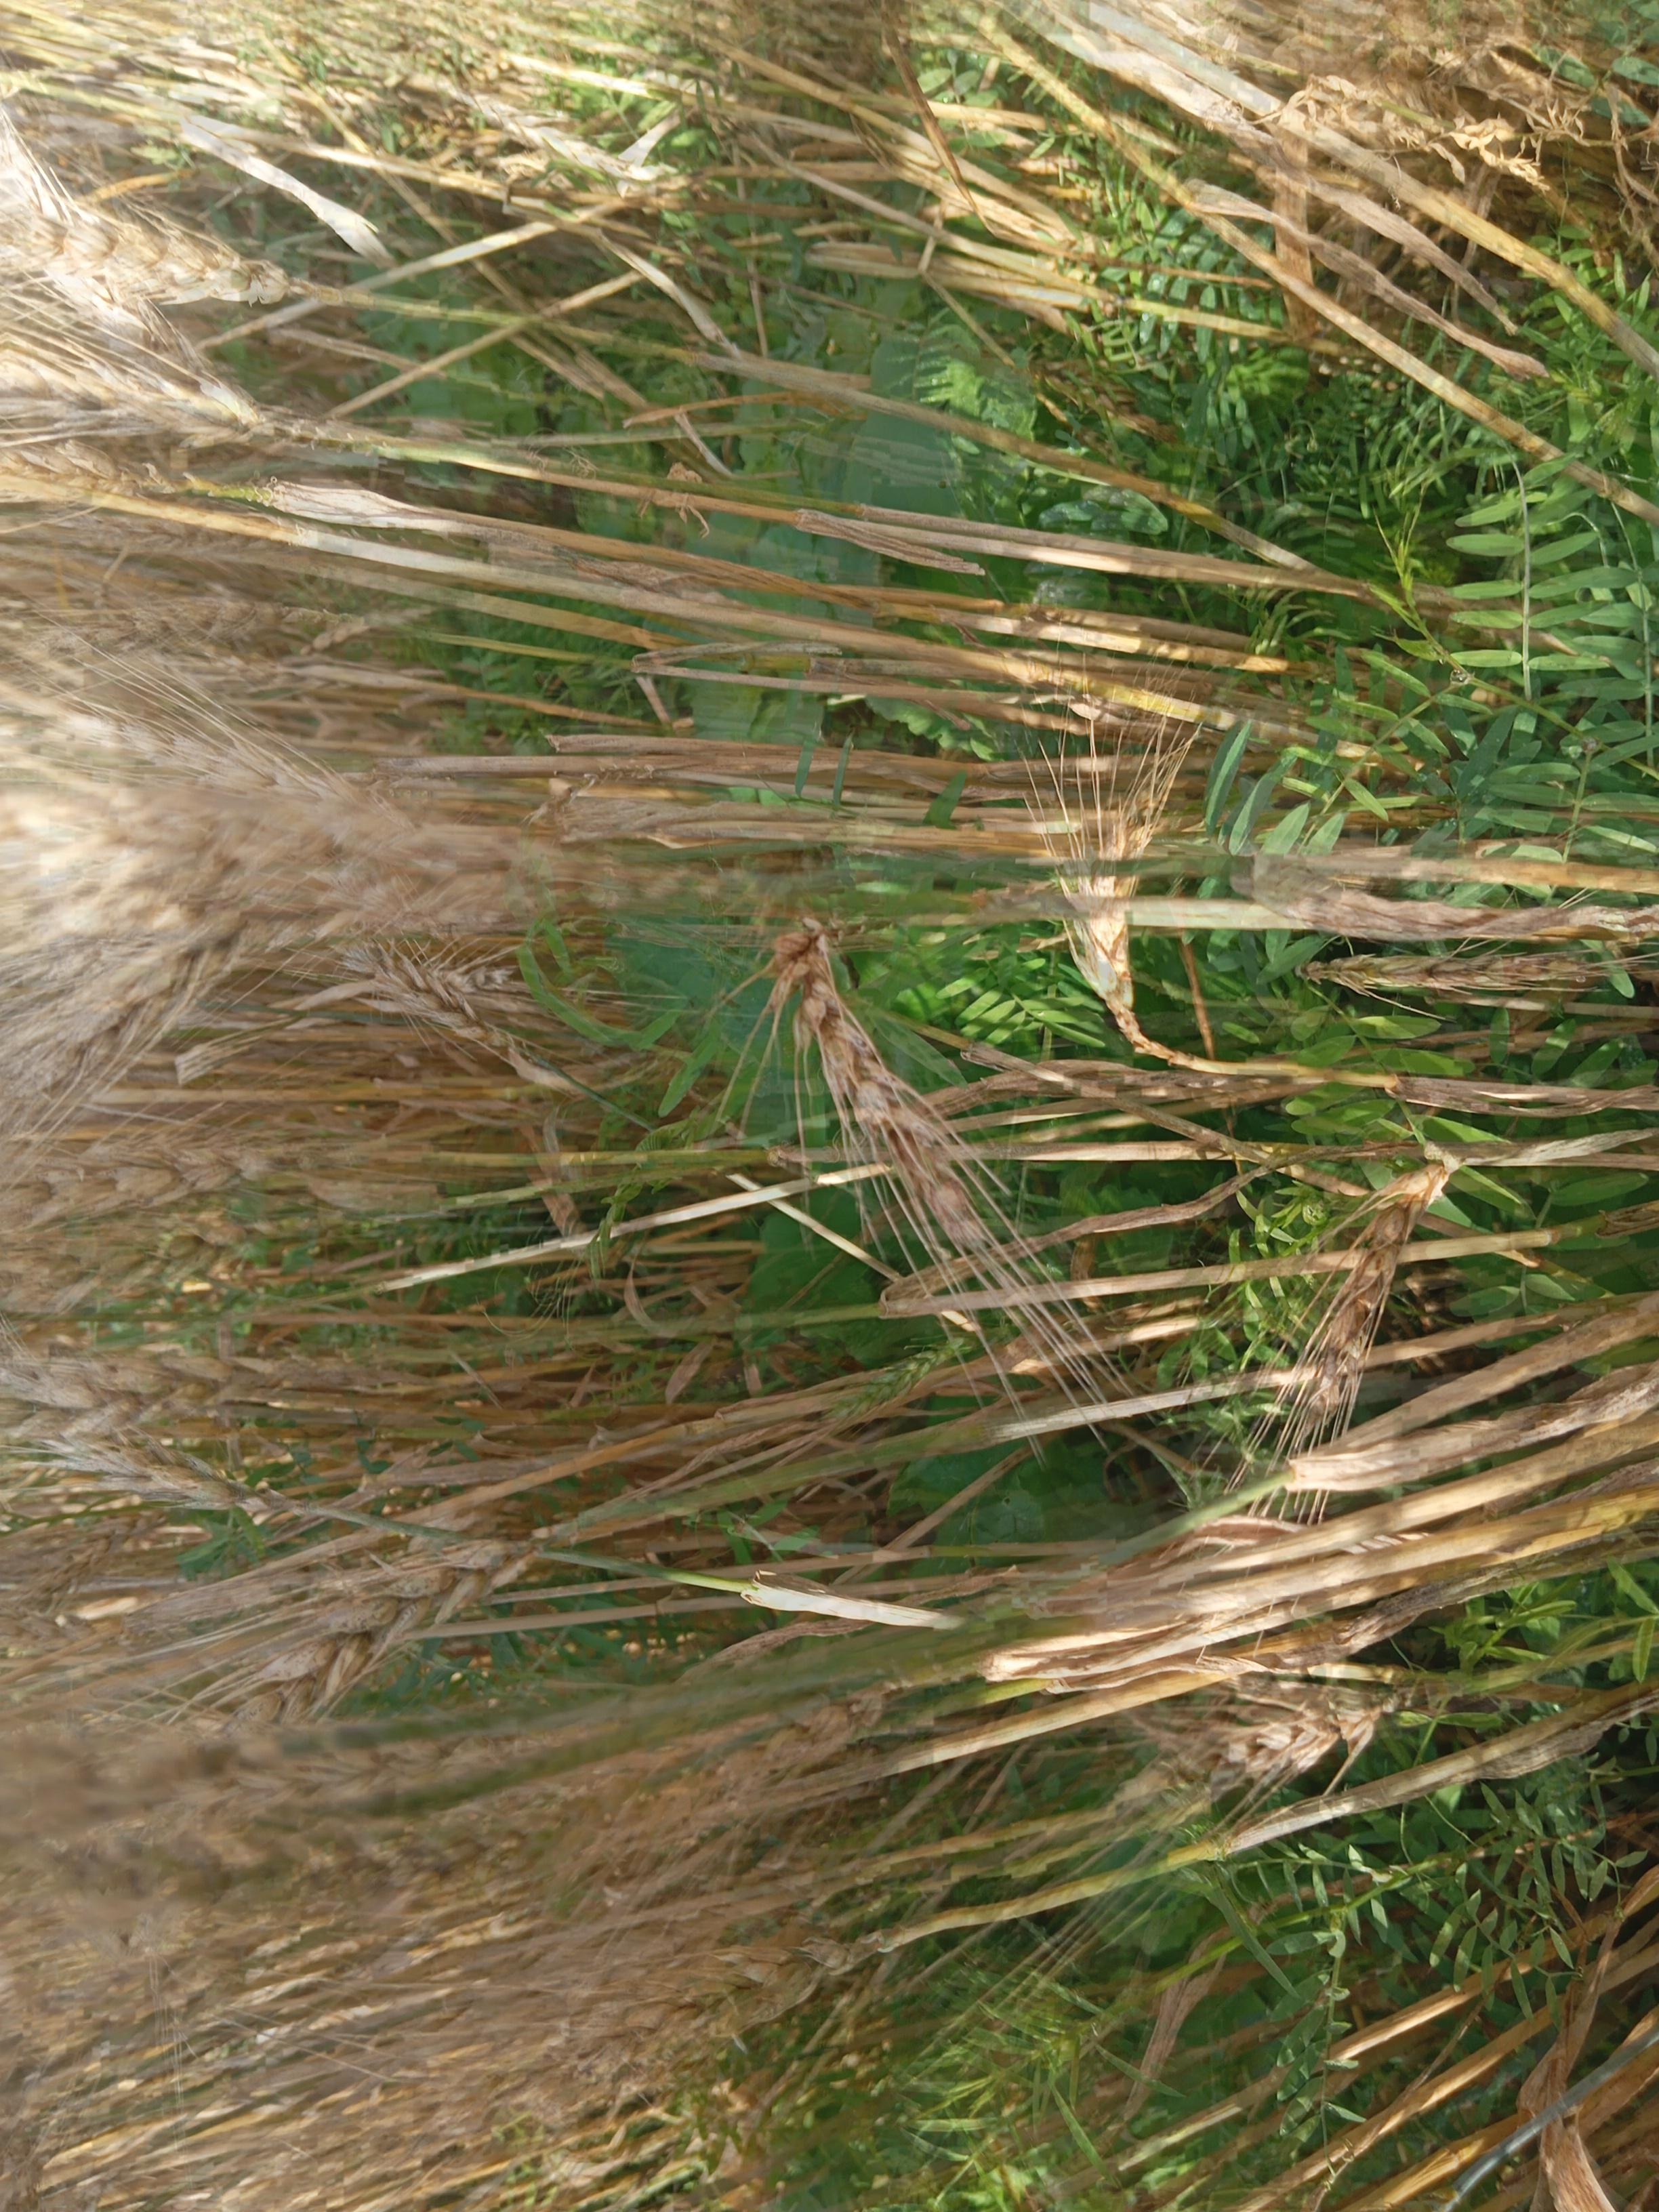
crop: wheat
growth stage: maturity
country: Kenya
